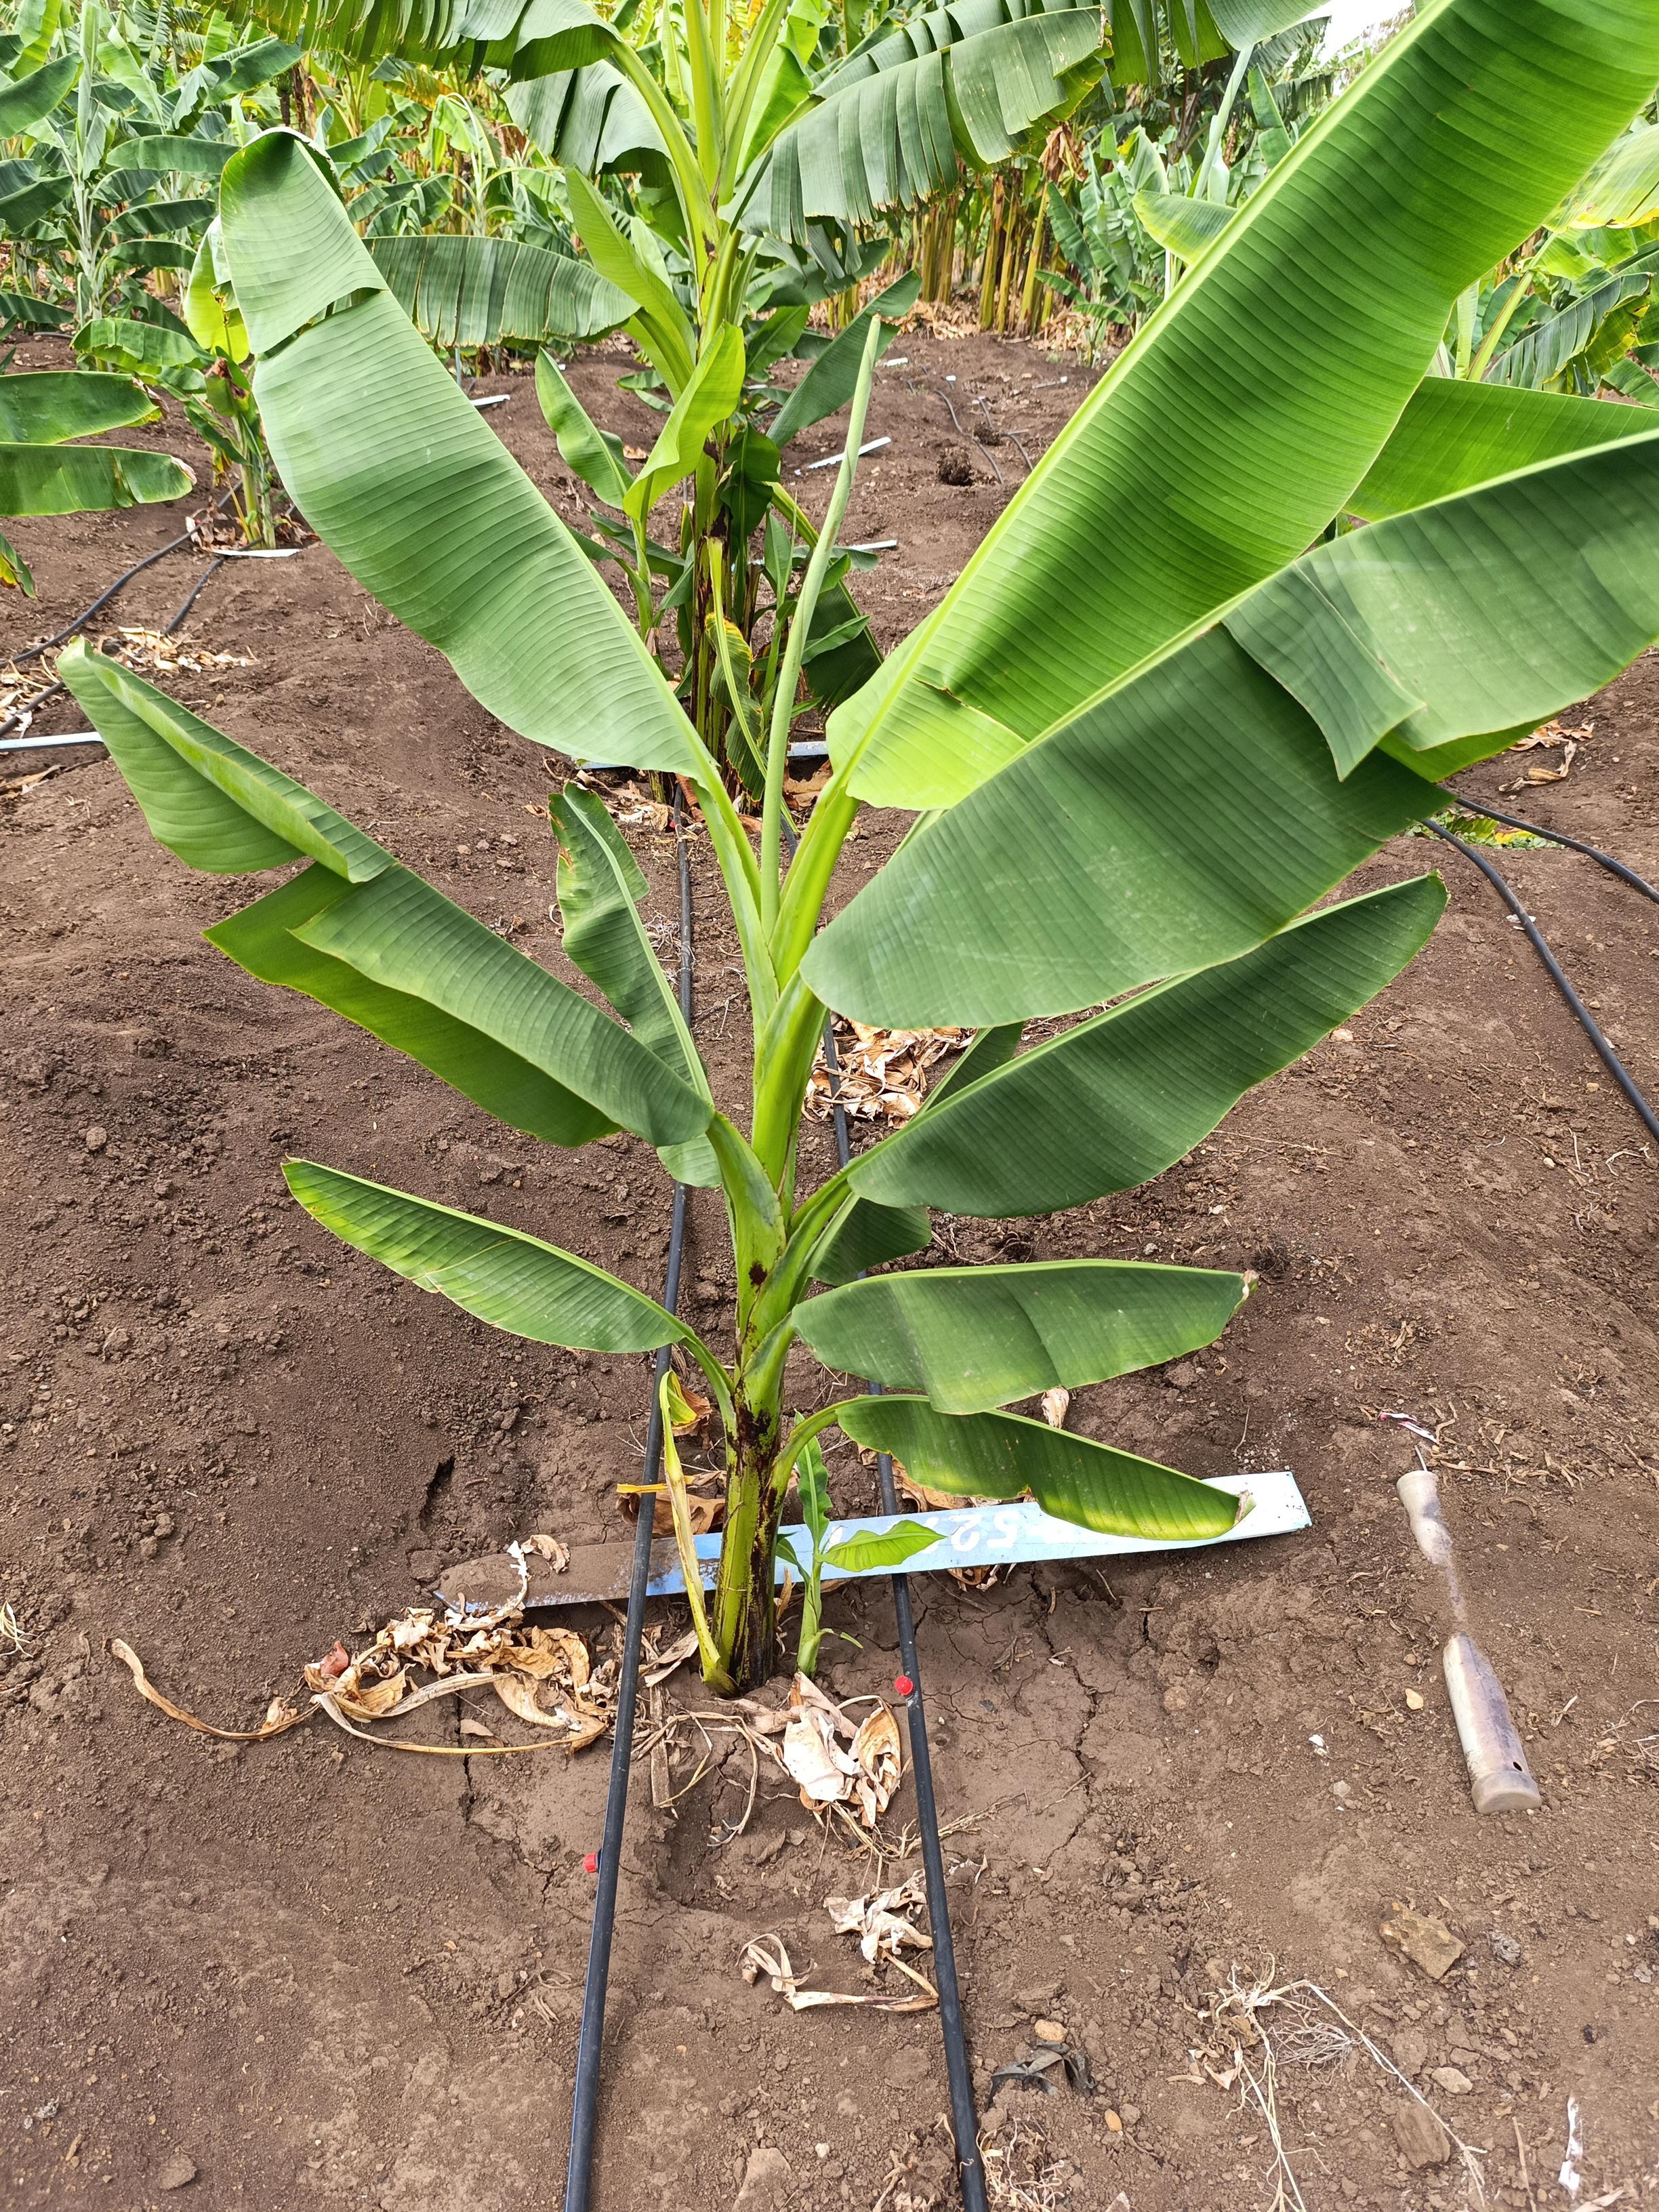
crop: banana
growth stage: vegetative
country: Tanzania
